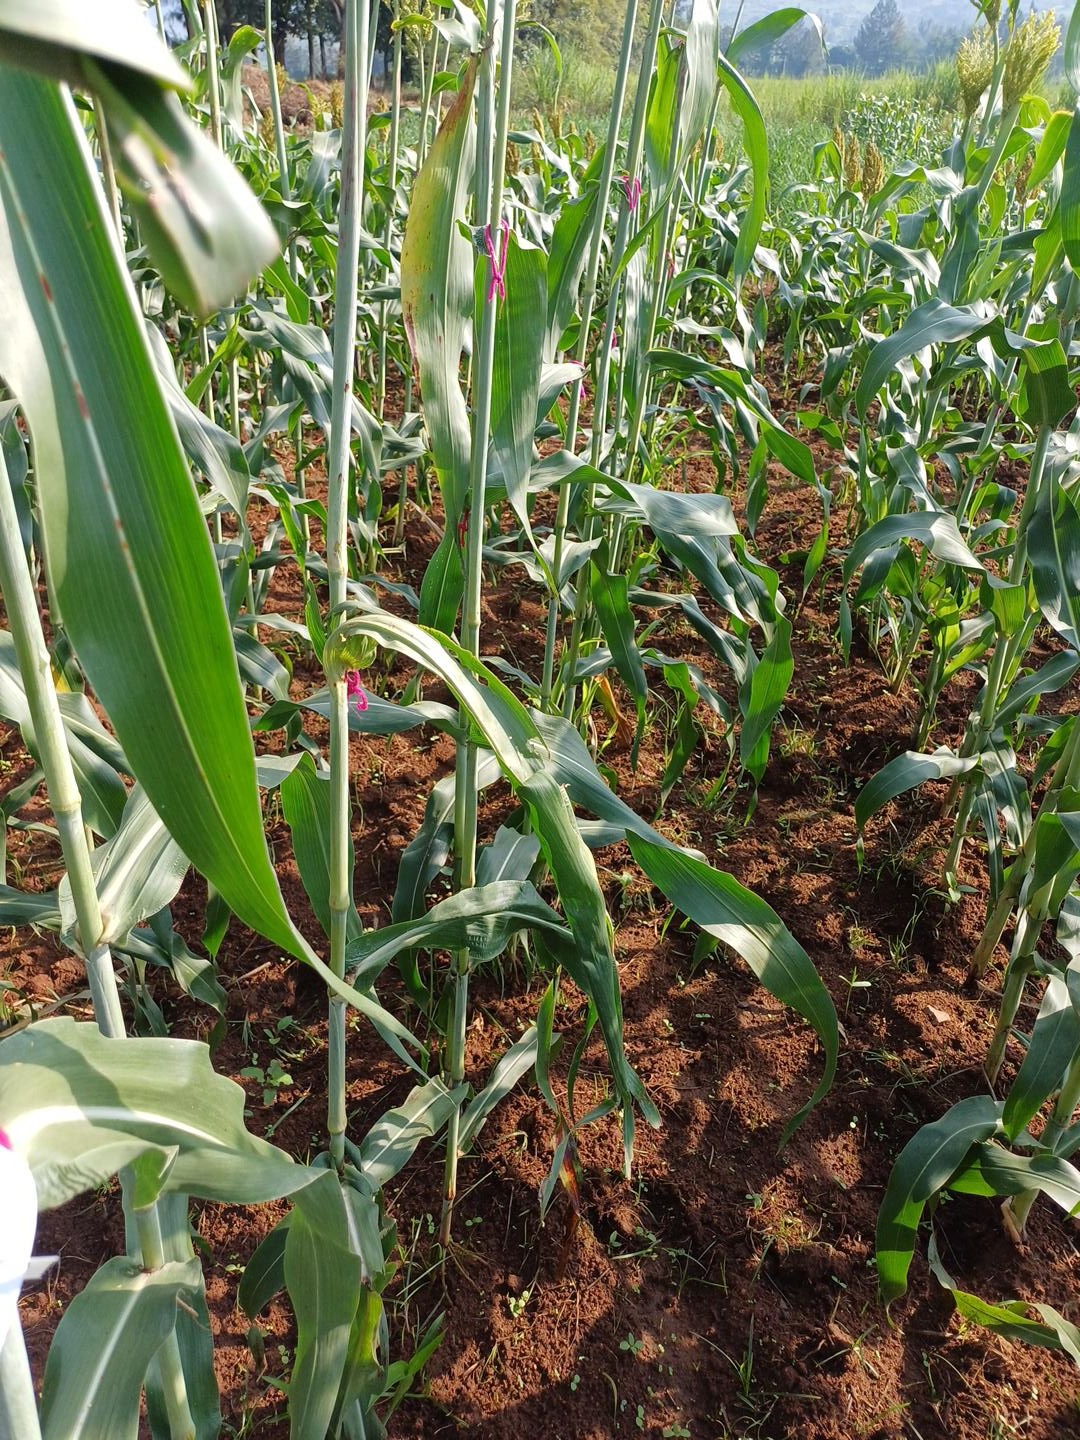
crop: sorghum
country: Kenya
